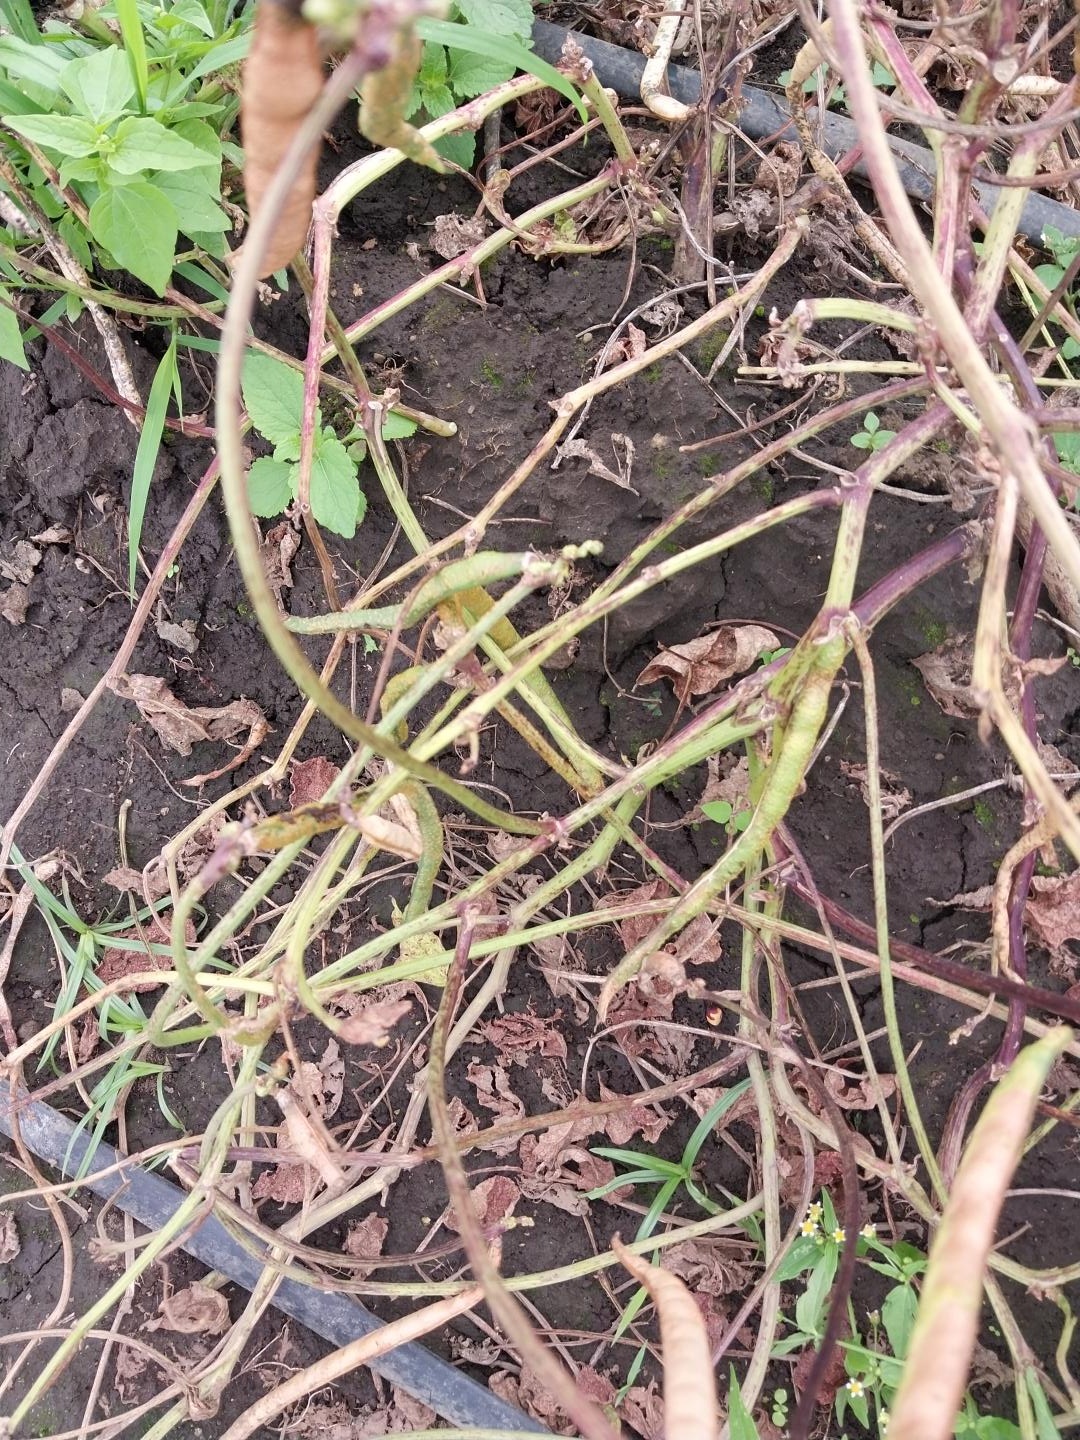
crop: cowpea
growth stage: development pod
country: Tanzania
